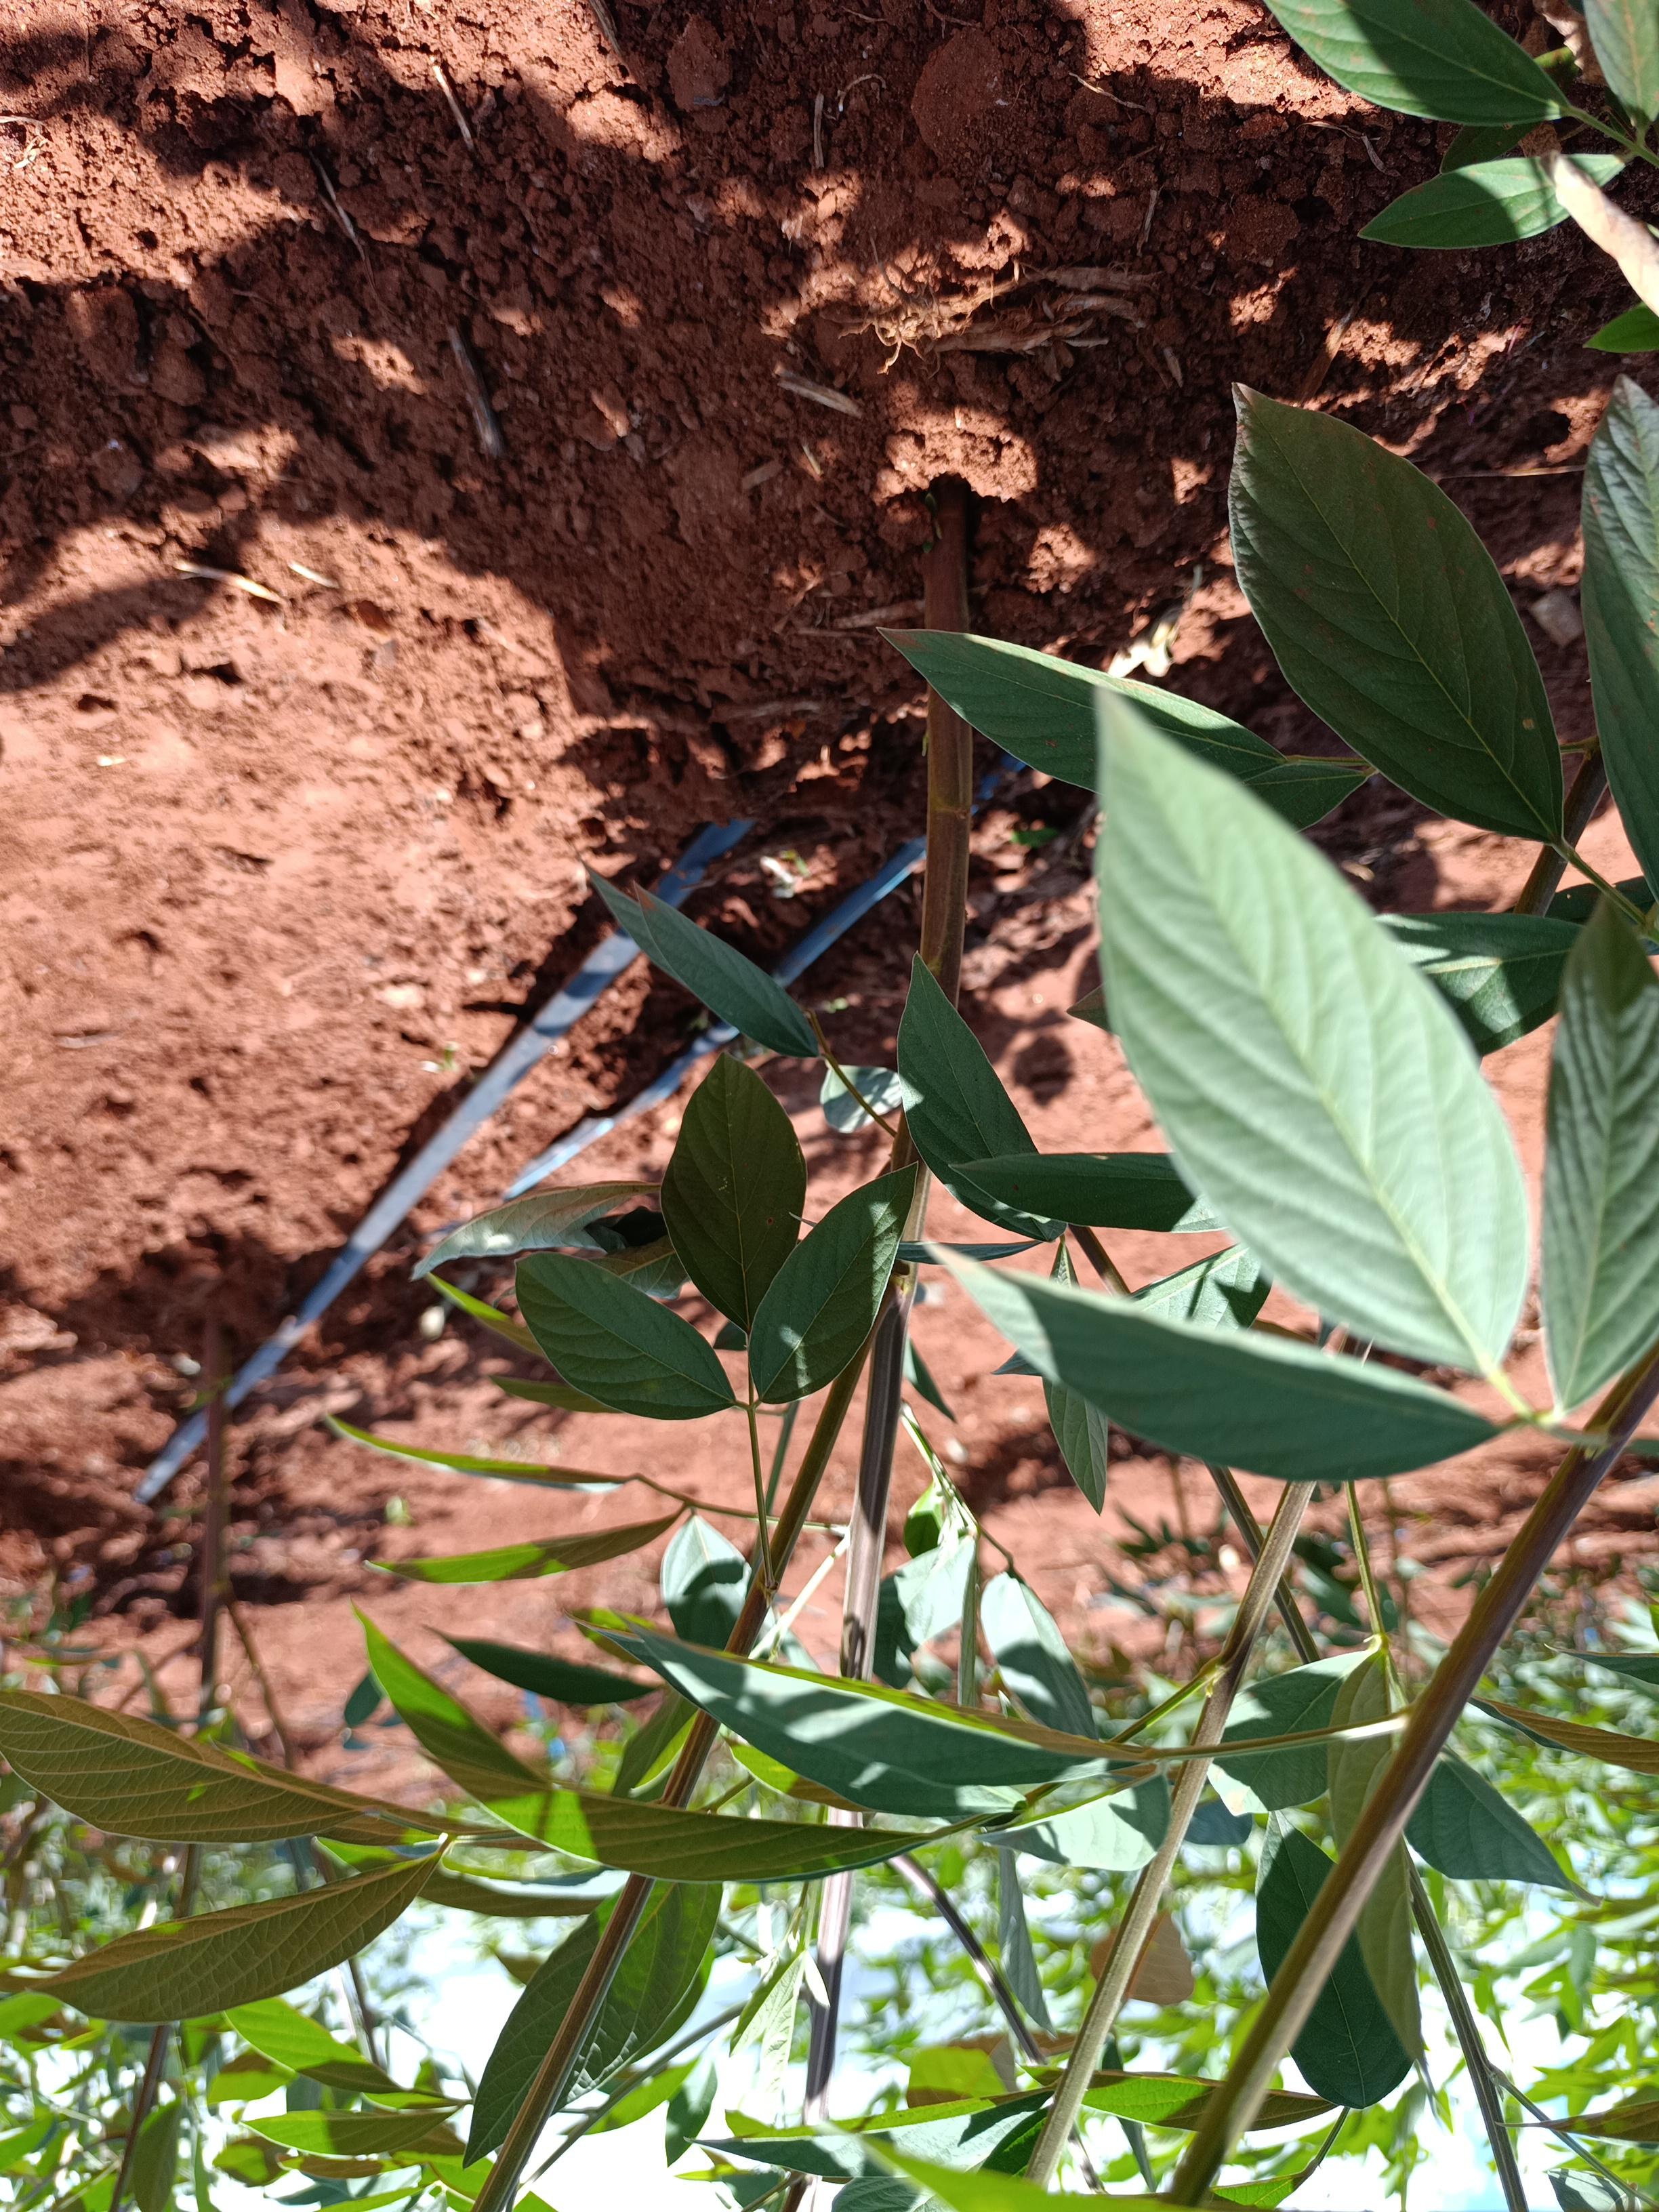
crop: pigeonpea
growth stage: flowering
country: Kenya
